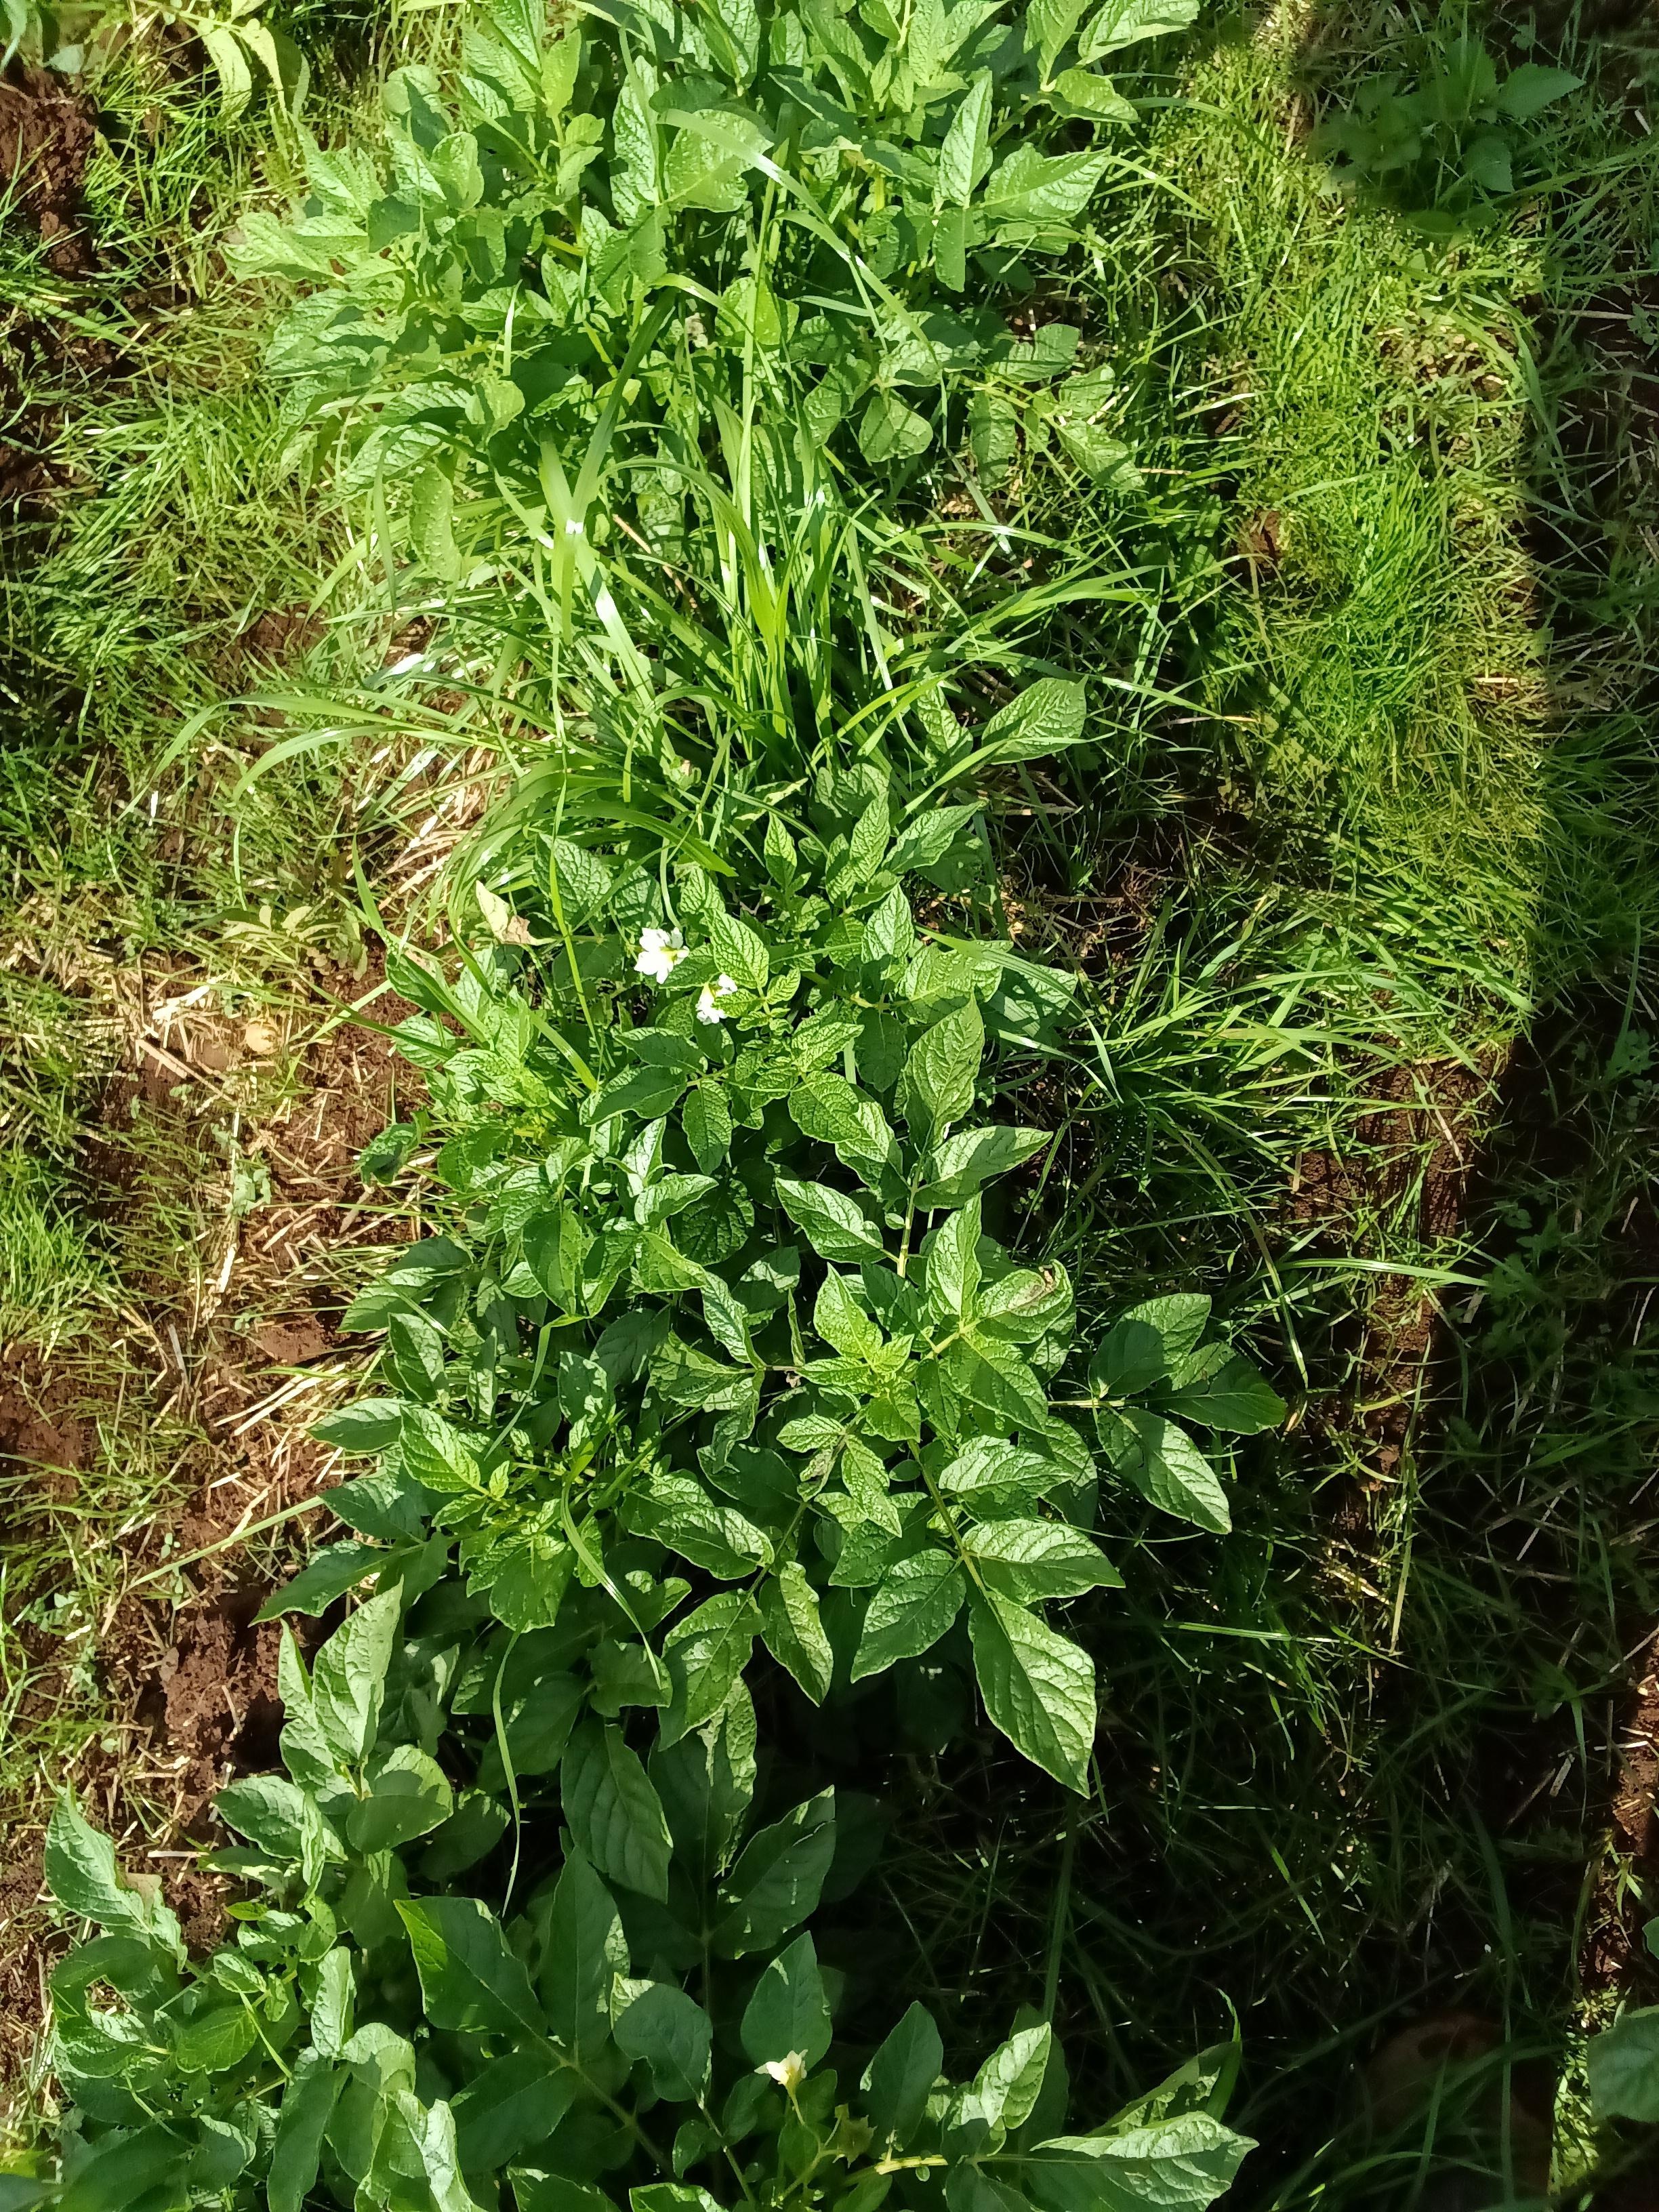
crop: potato
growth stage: flowering
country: Kenya
